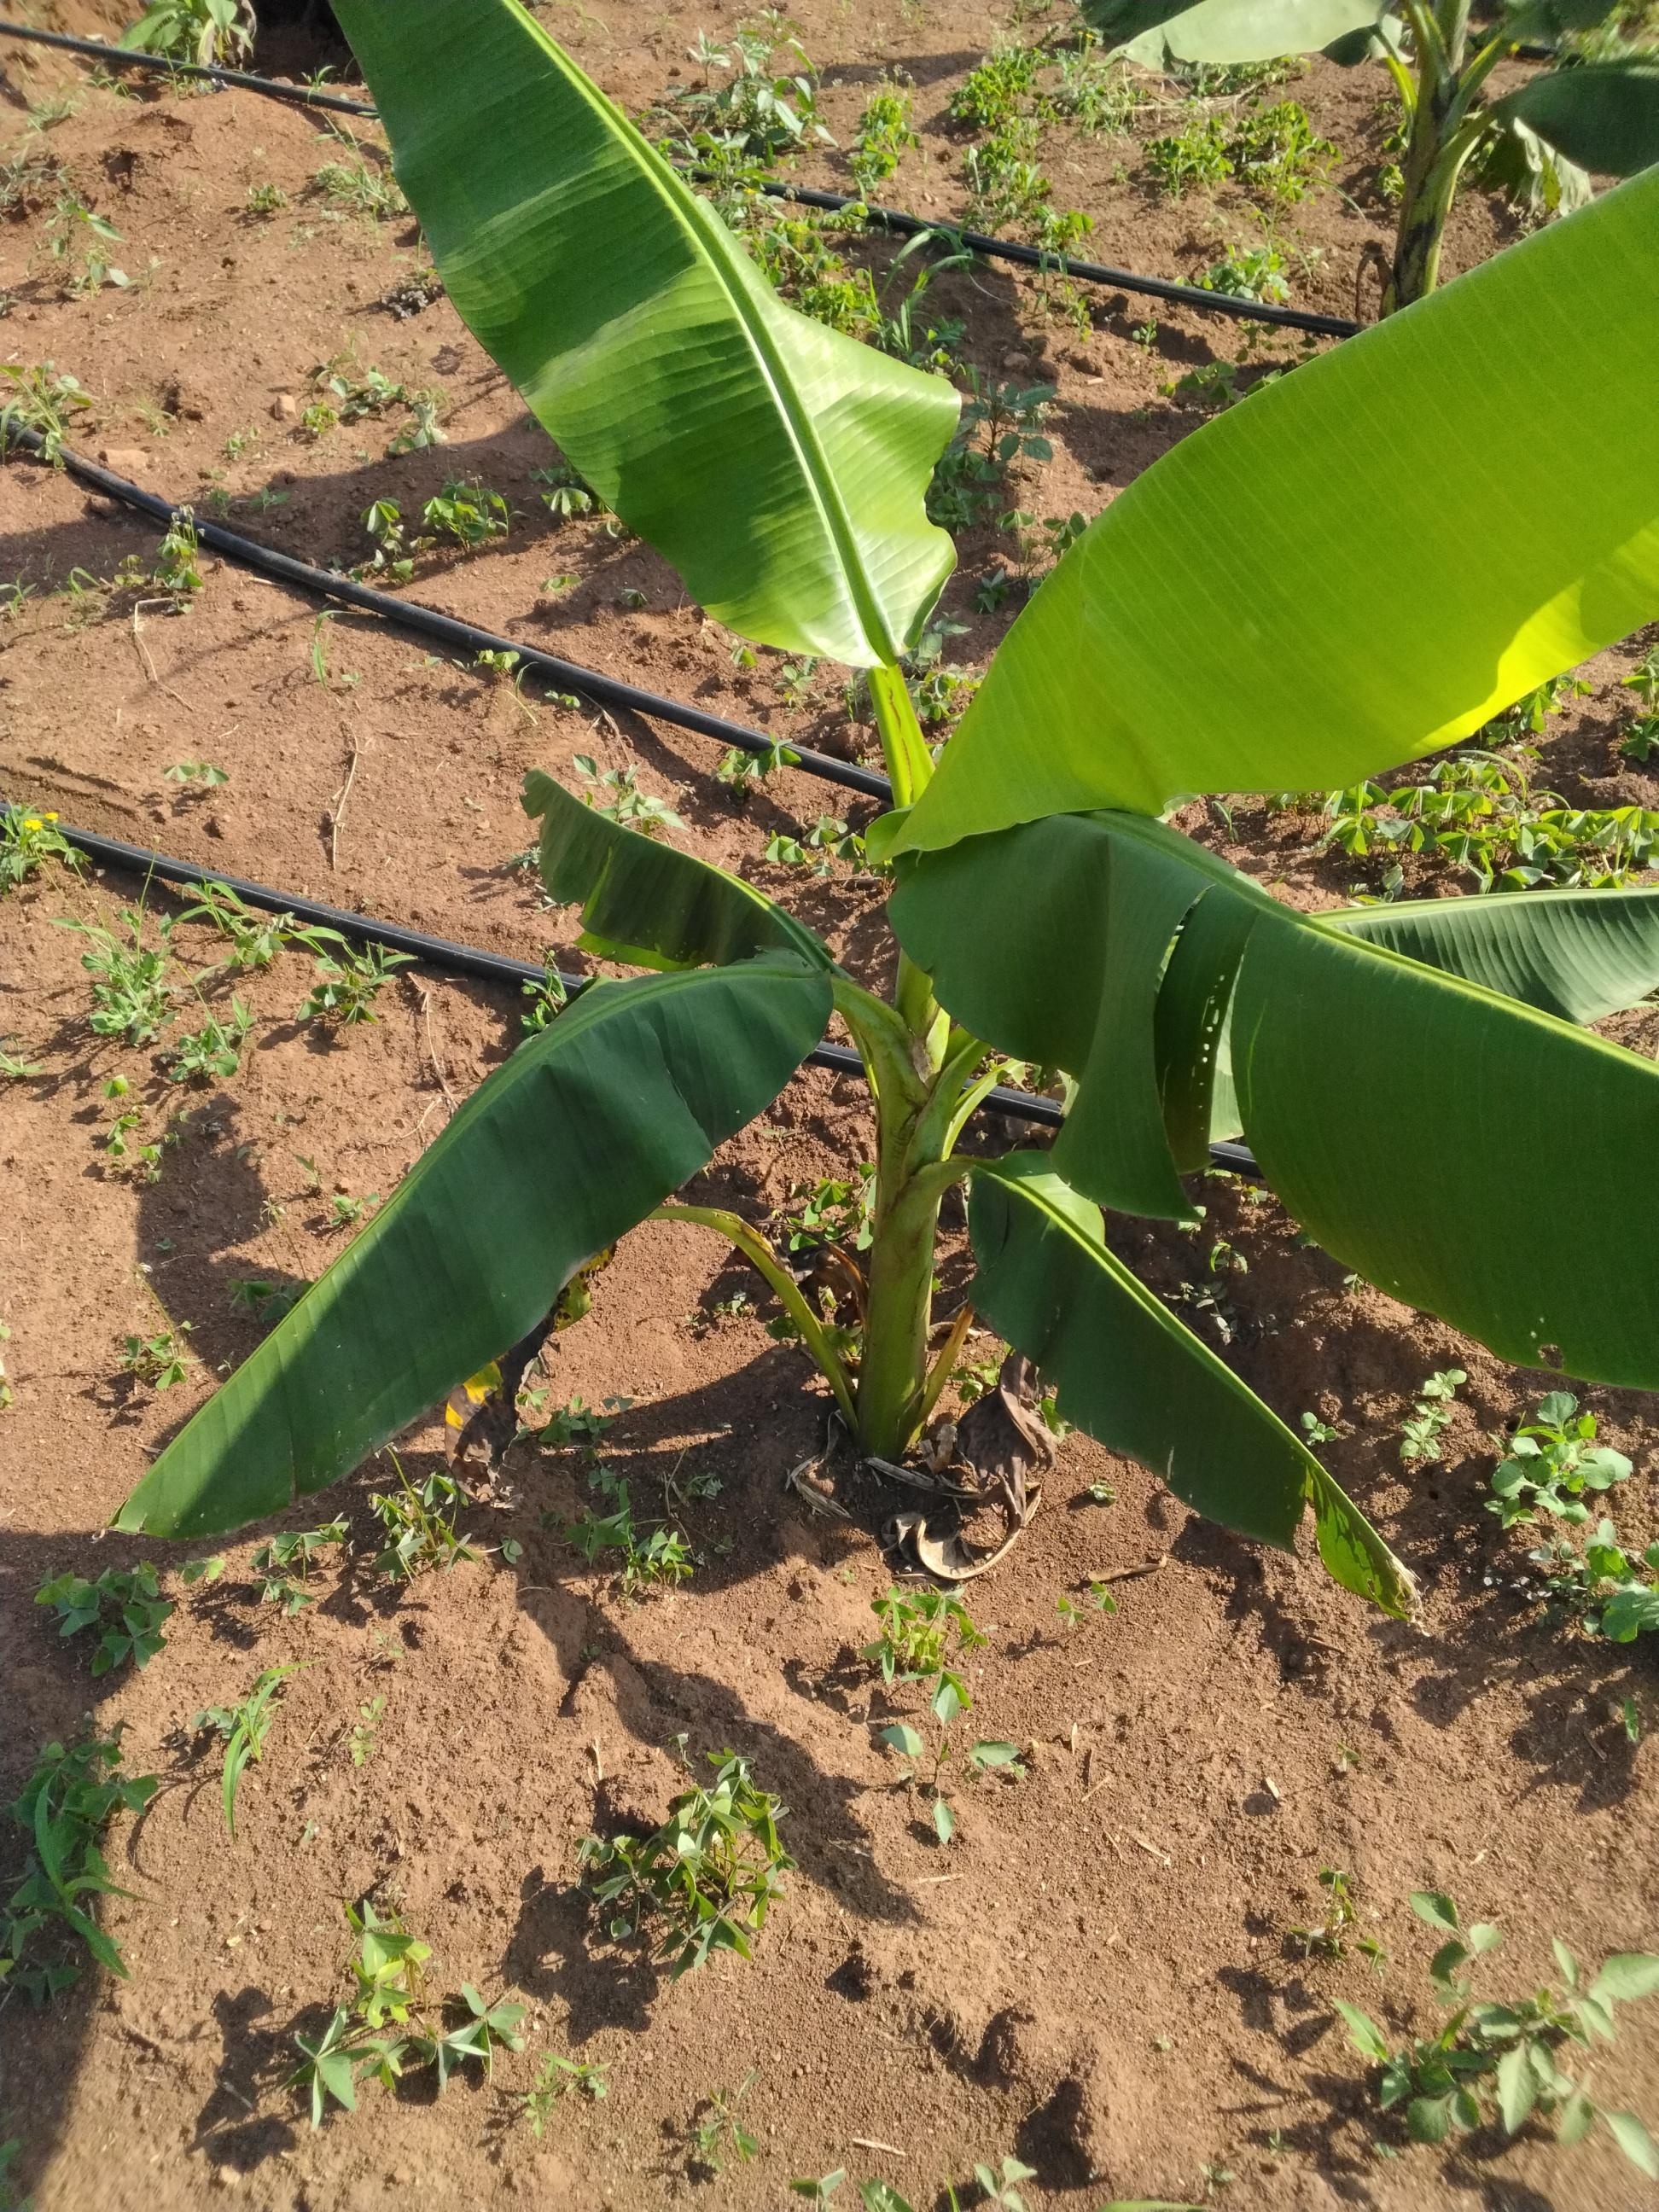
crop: banana
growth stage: vegetative
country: Uganda
